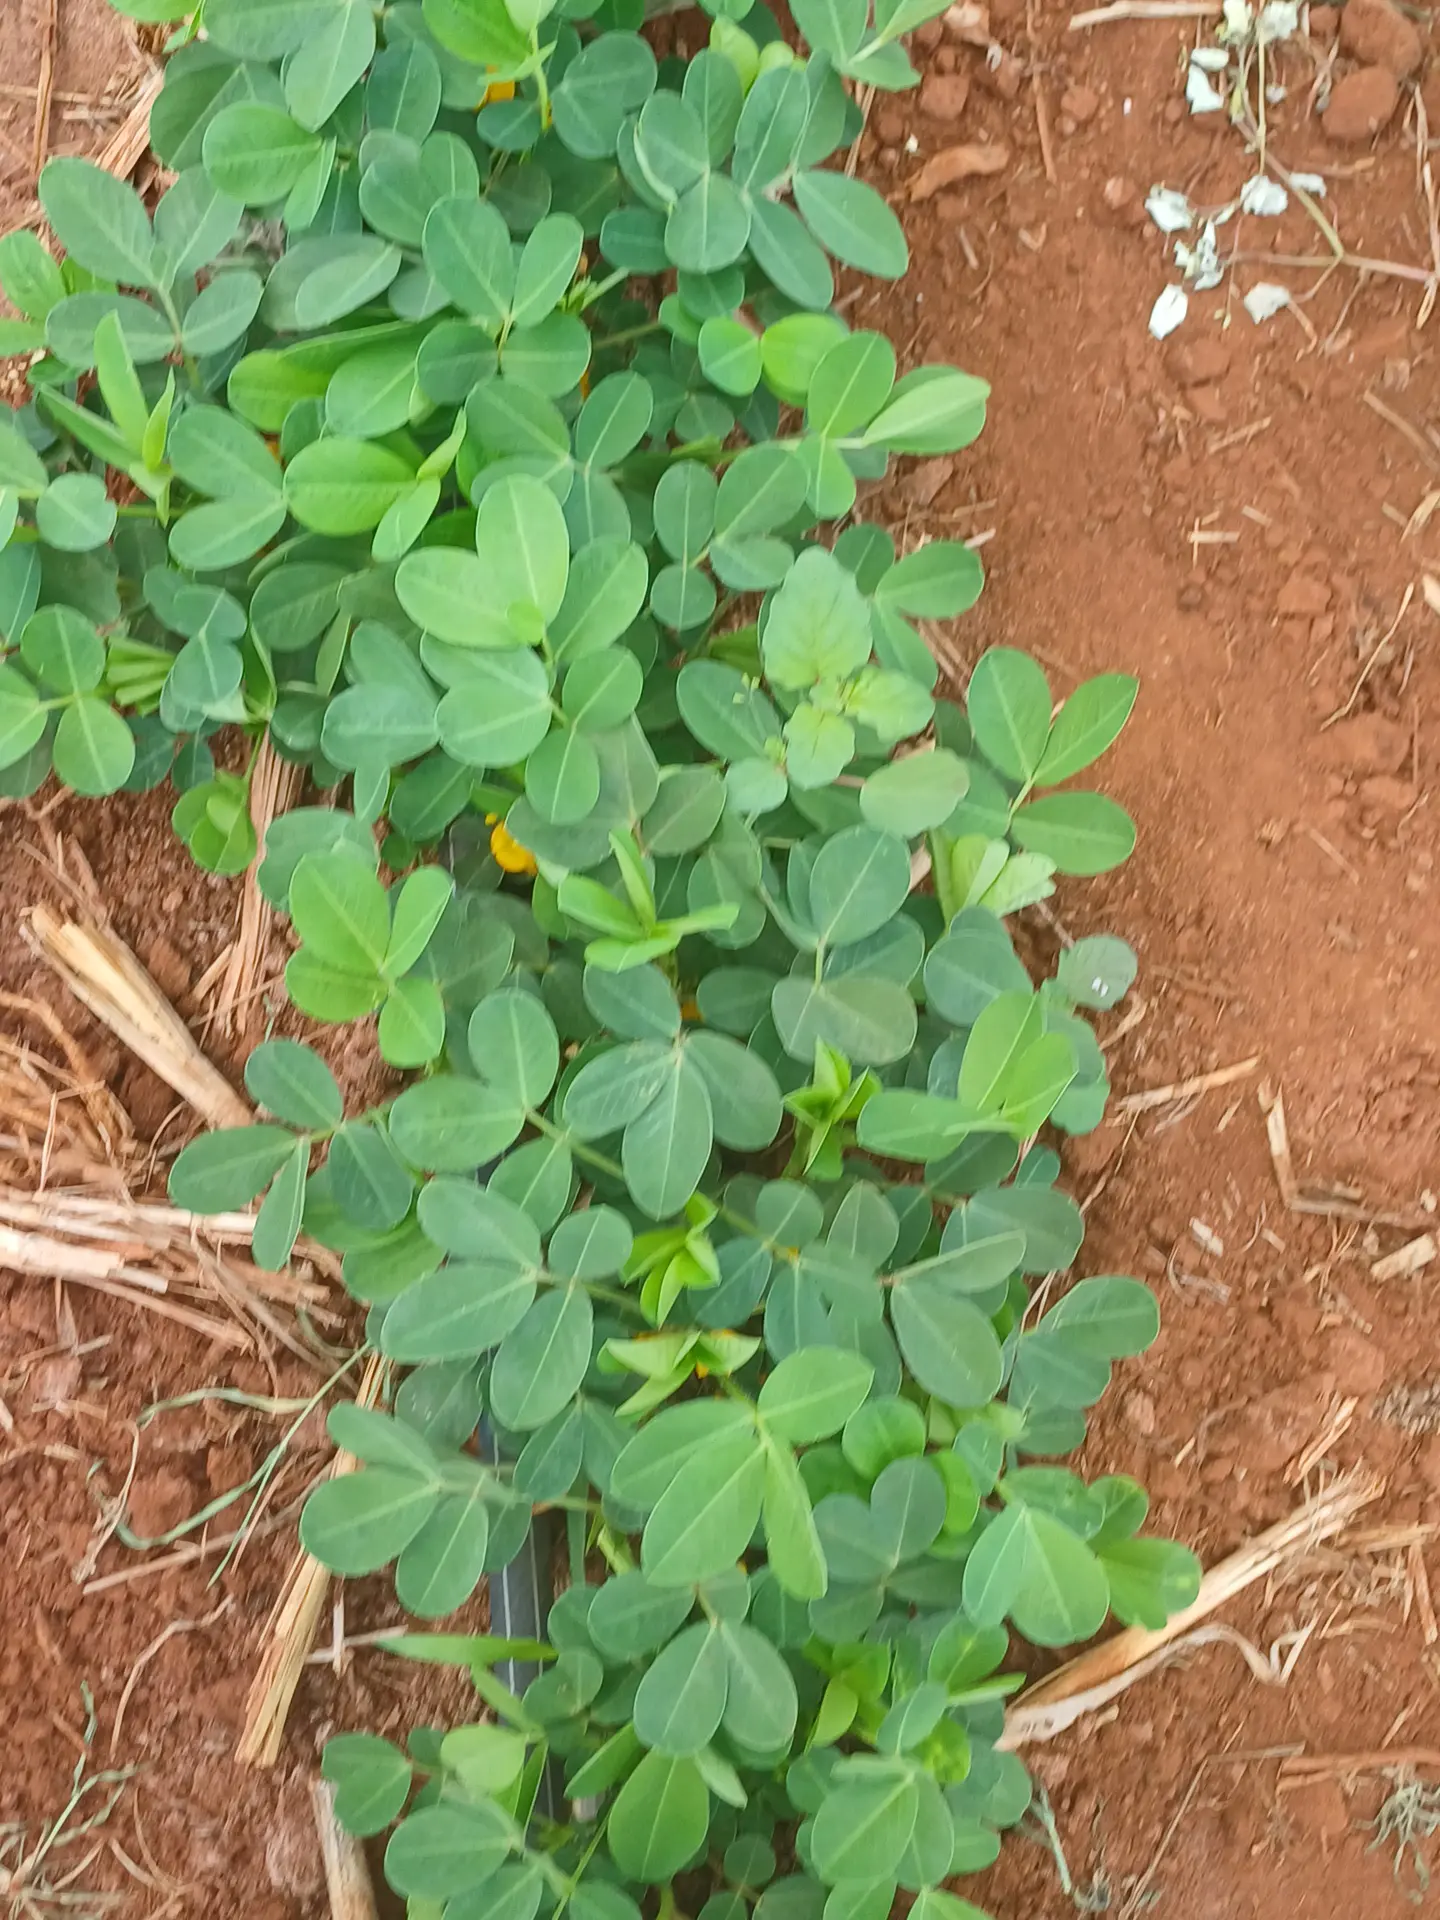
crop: groundnut
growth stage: flowering
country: Kenya
